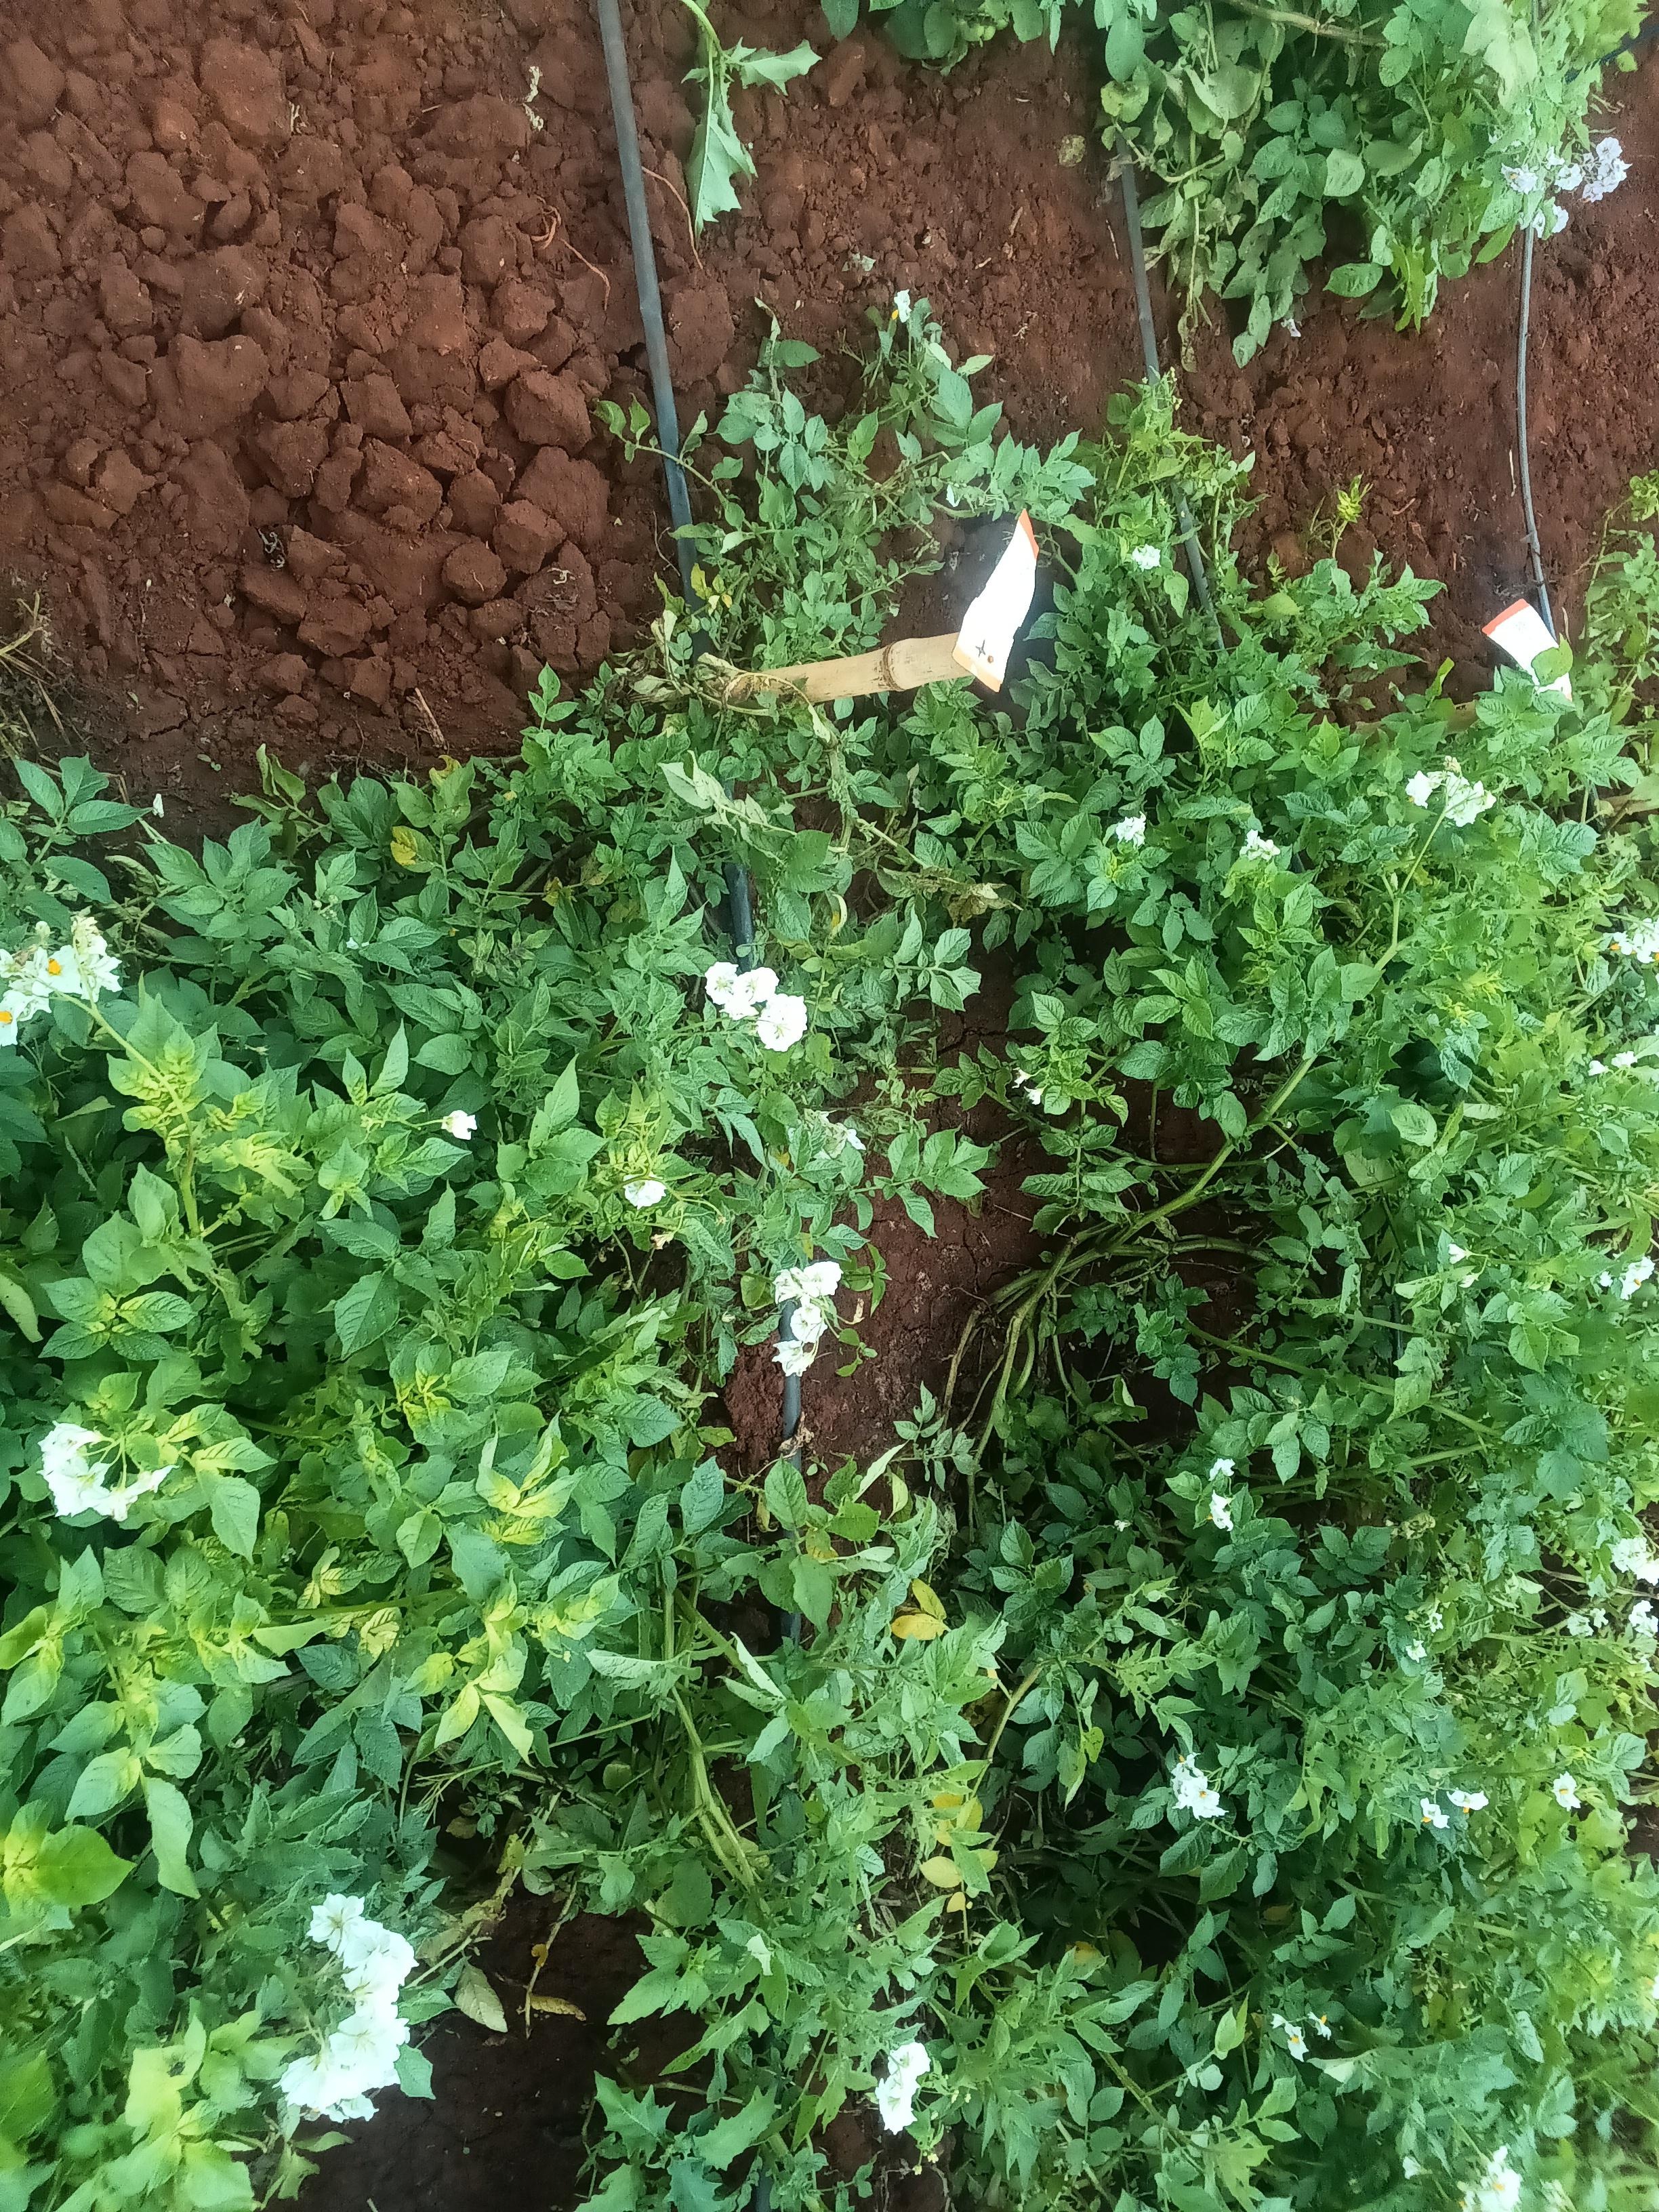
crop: potato
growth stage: flowering
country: Kenya
